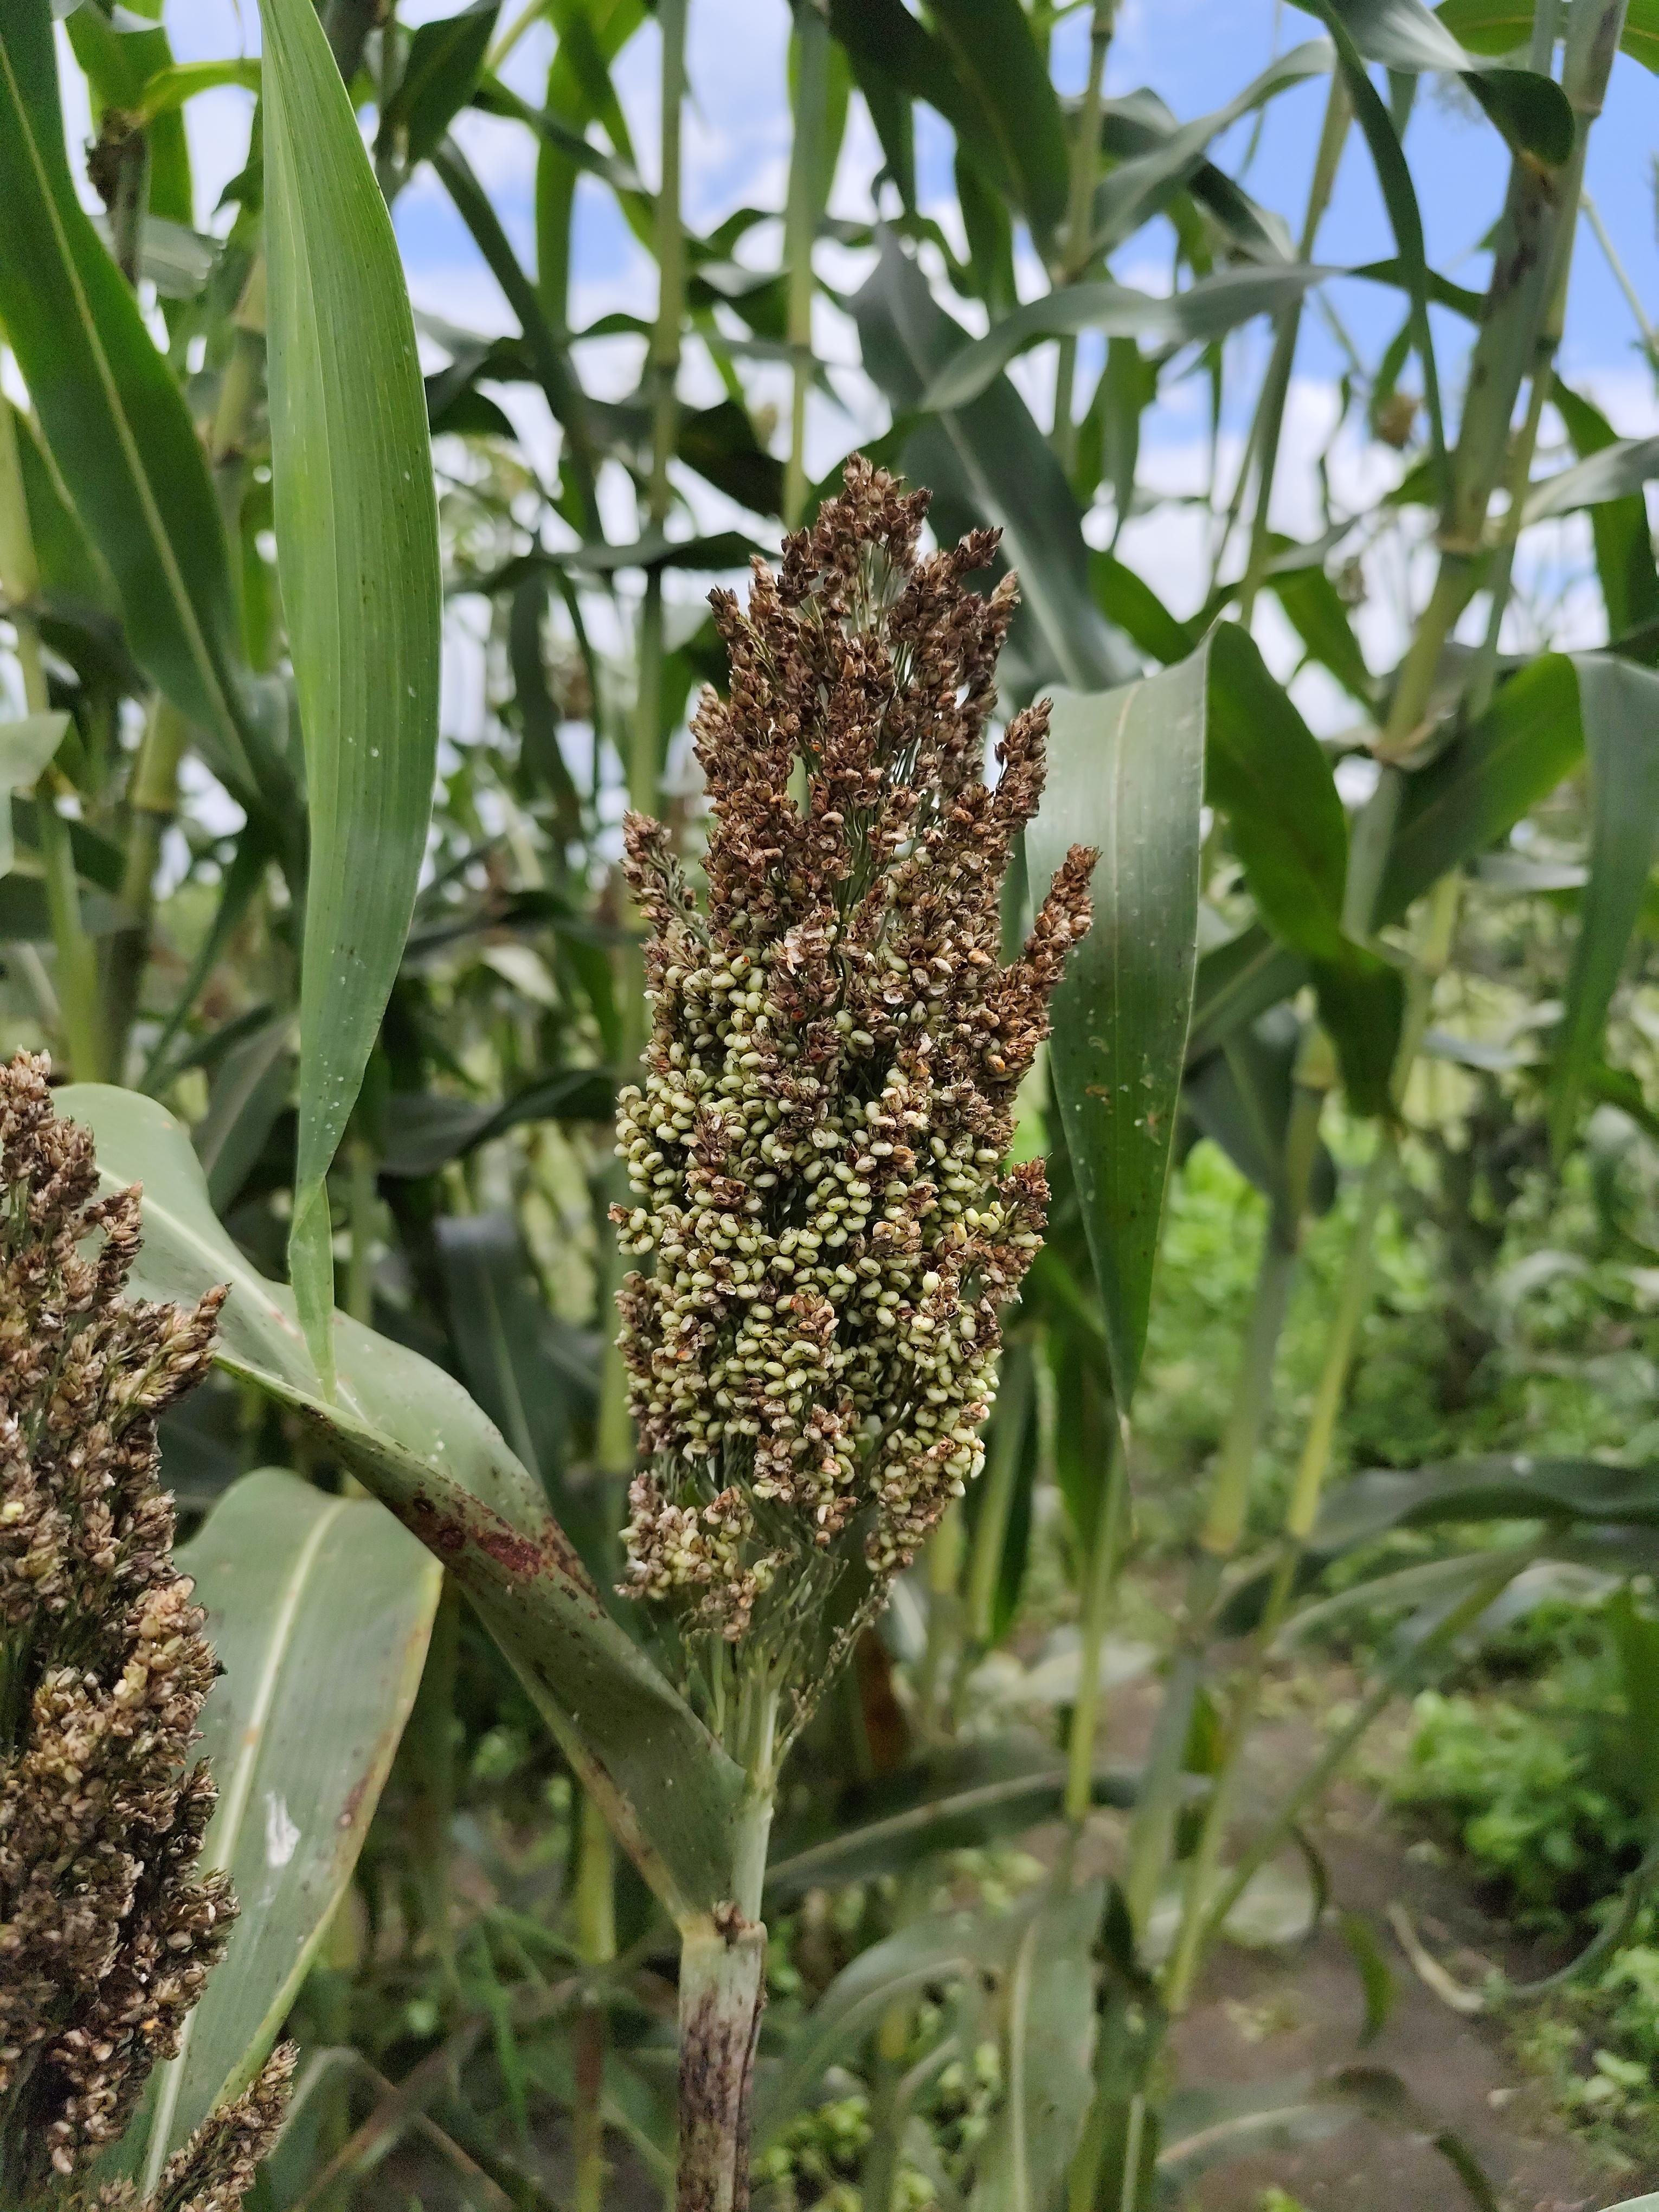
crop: sorghum
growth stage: filling grain
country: Tanzania
